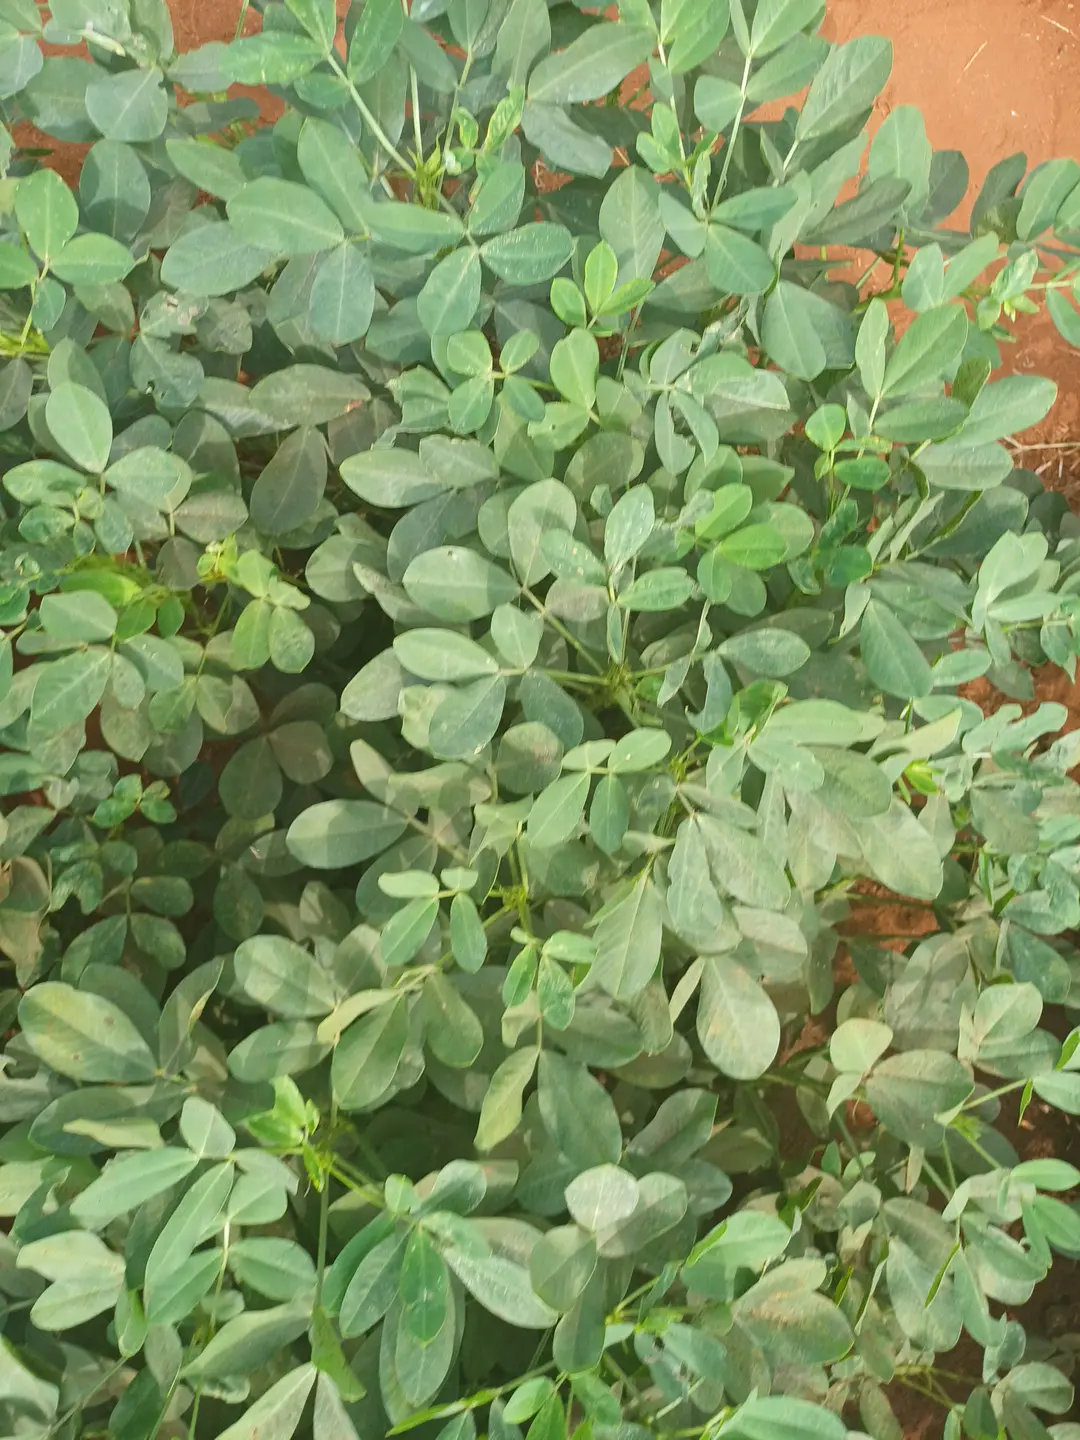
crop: groundnut
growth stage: pegging
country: Kenya
